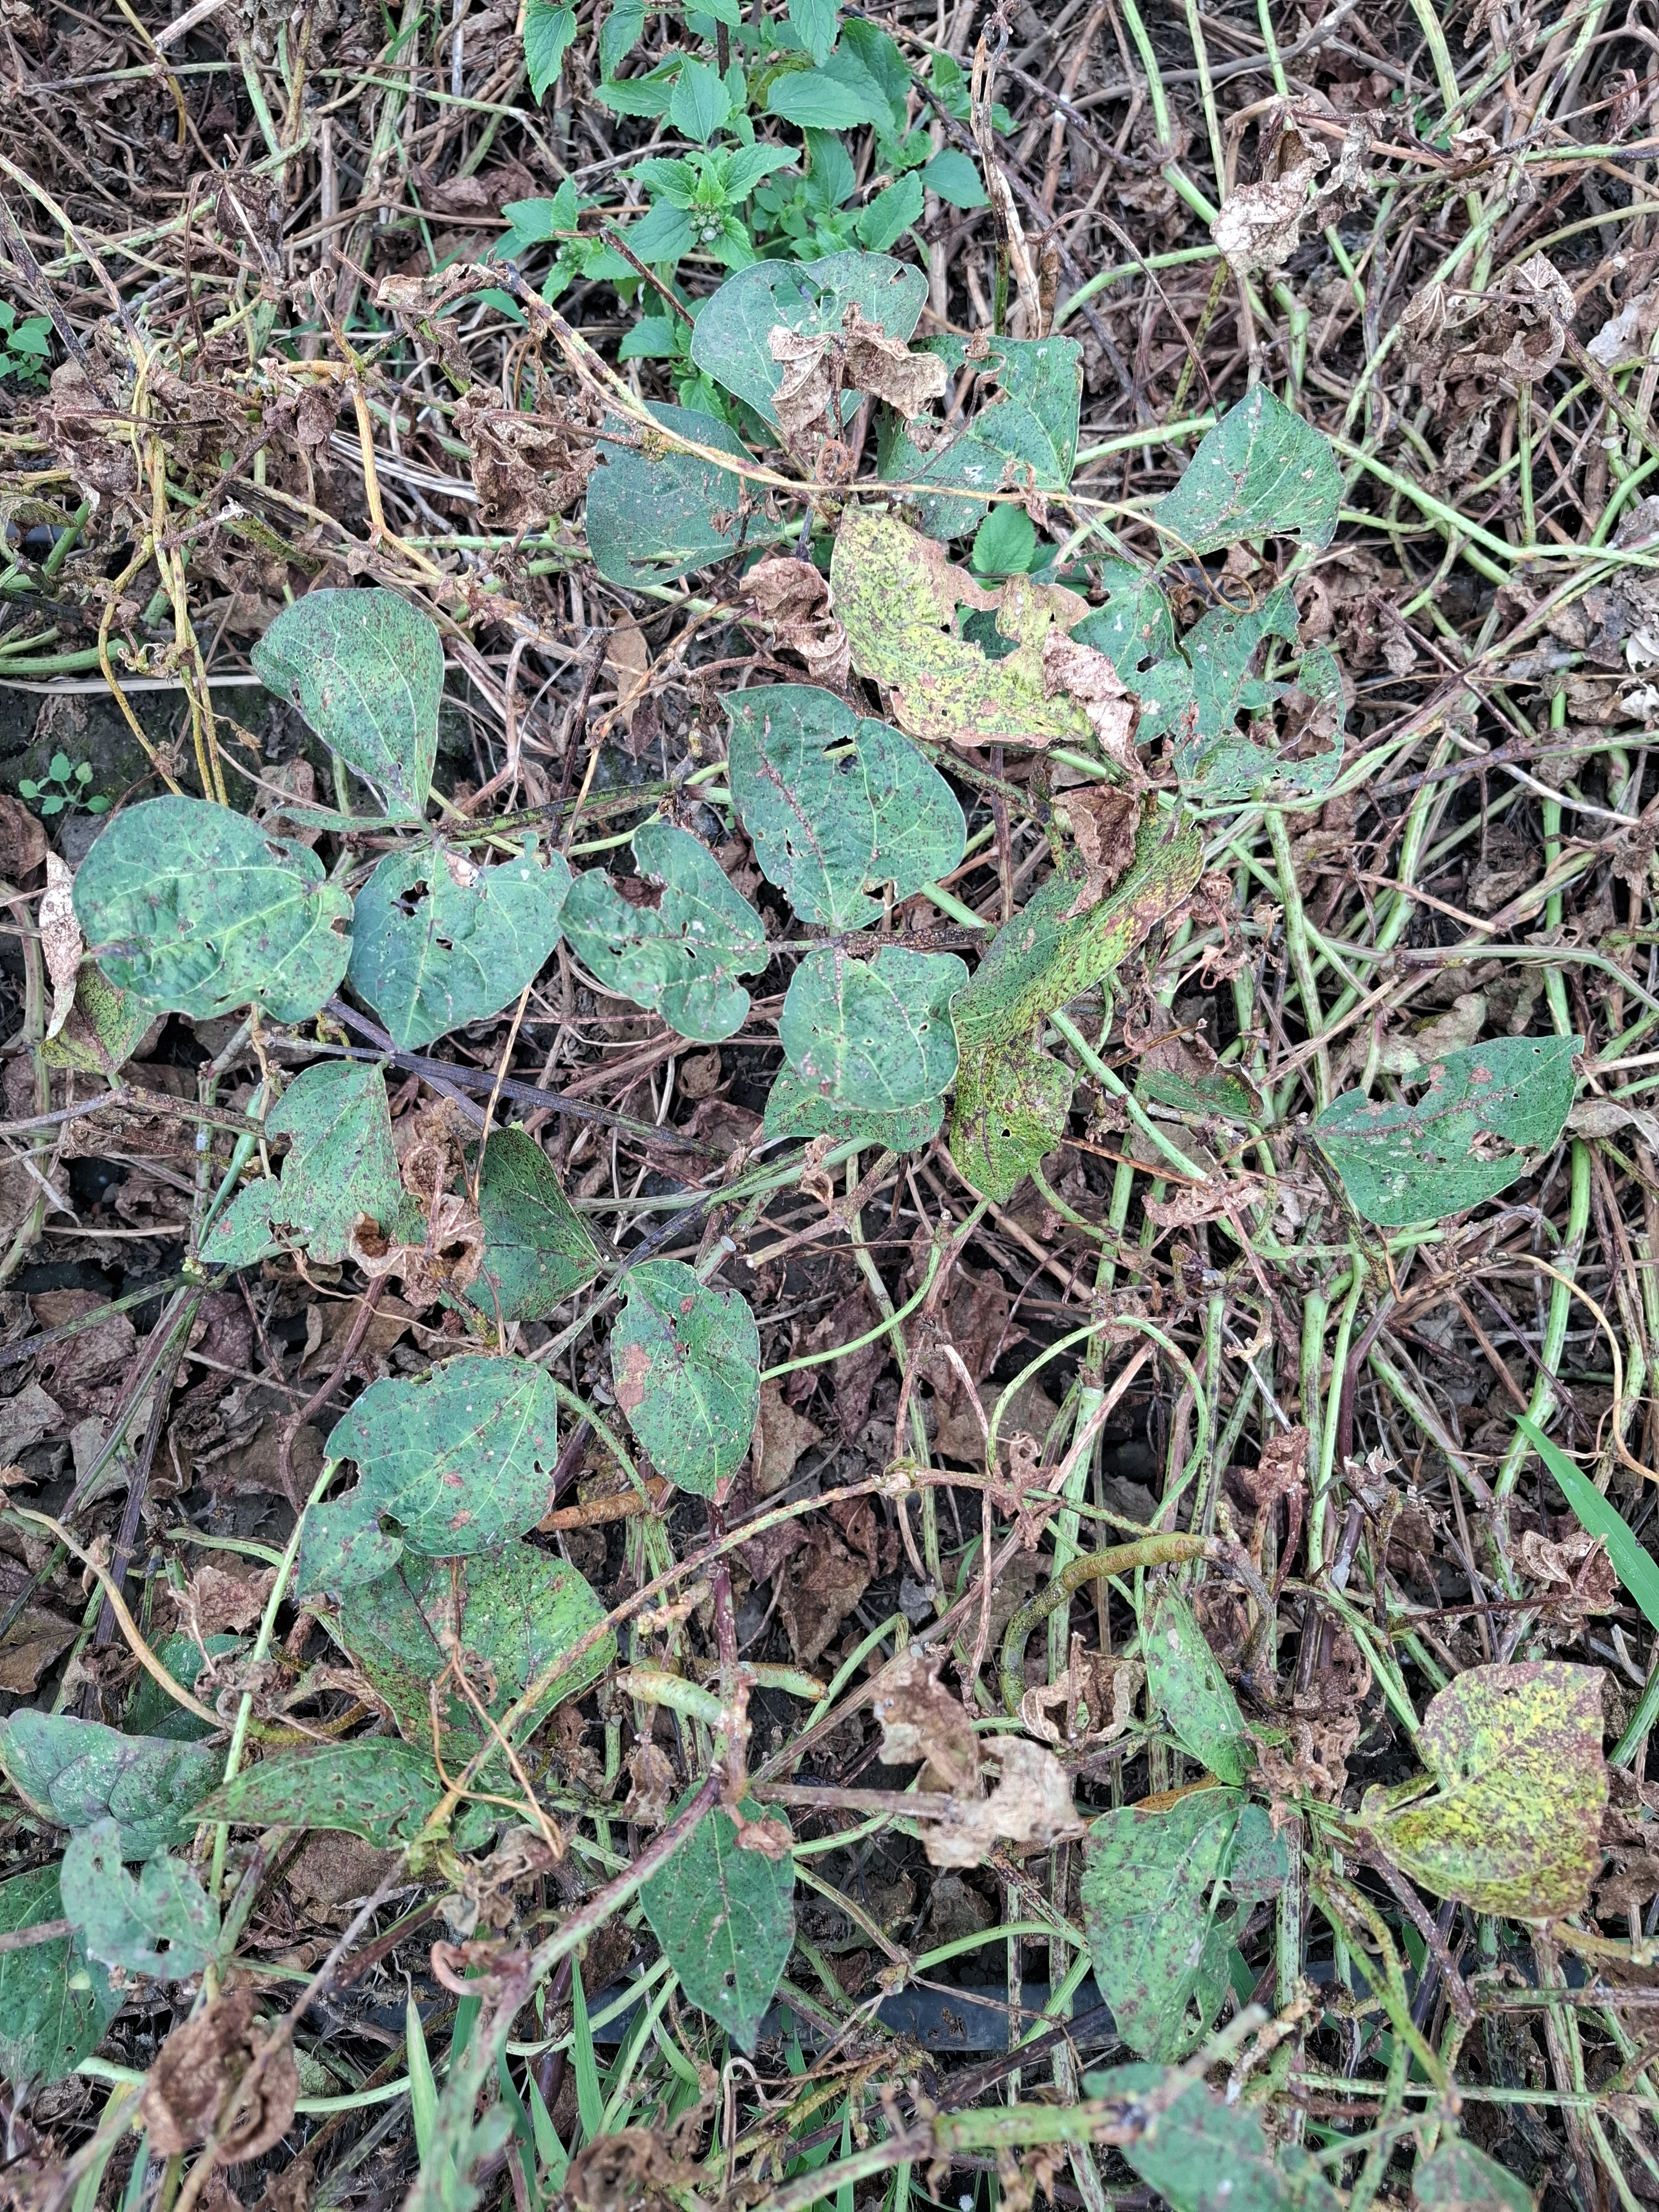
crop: cowpea
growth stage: development pod
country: Tanzania
